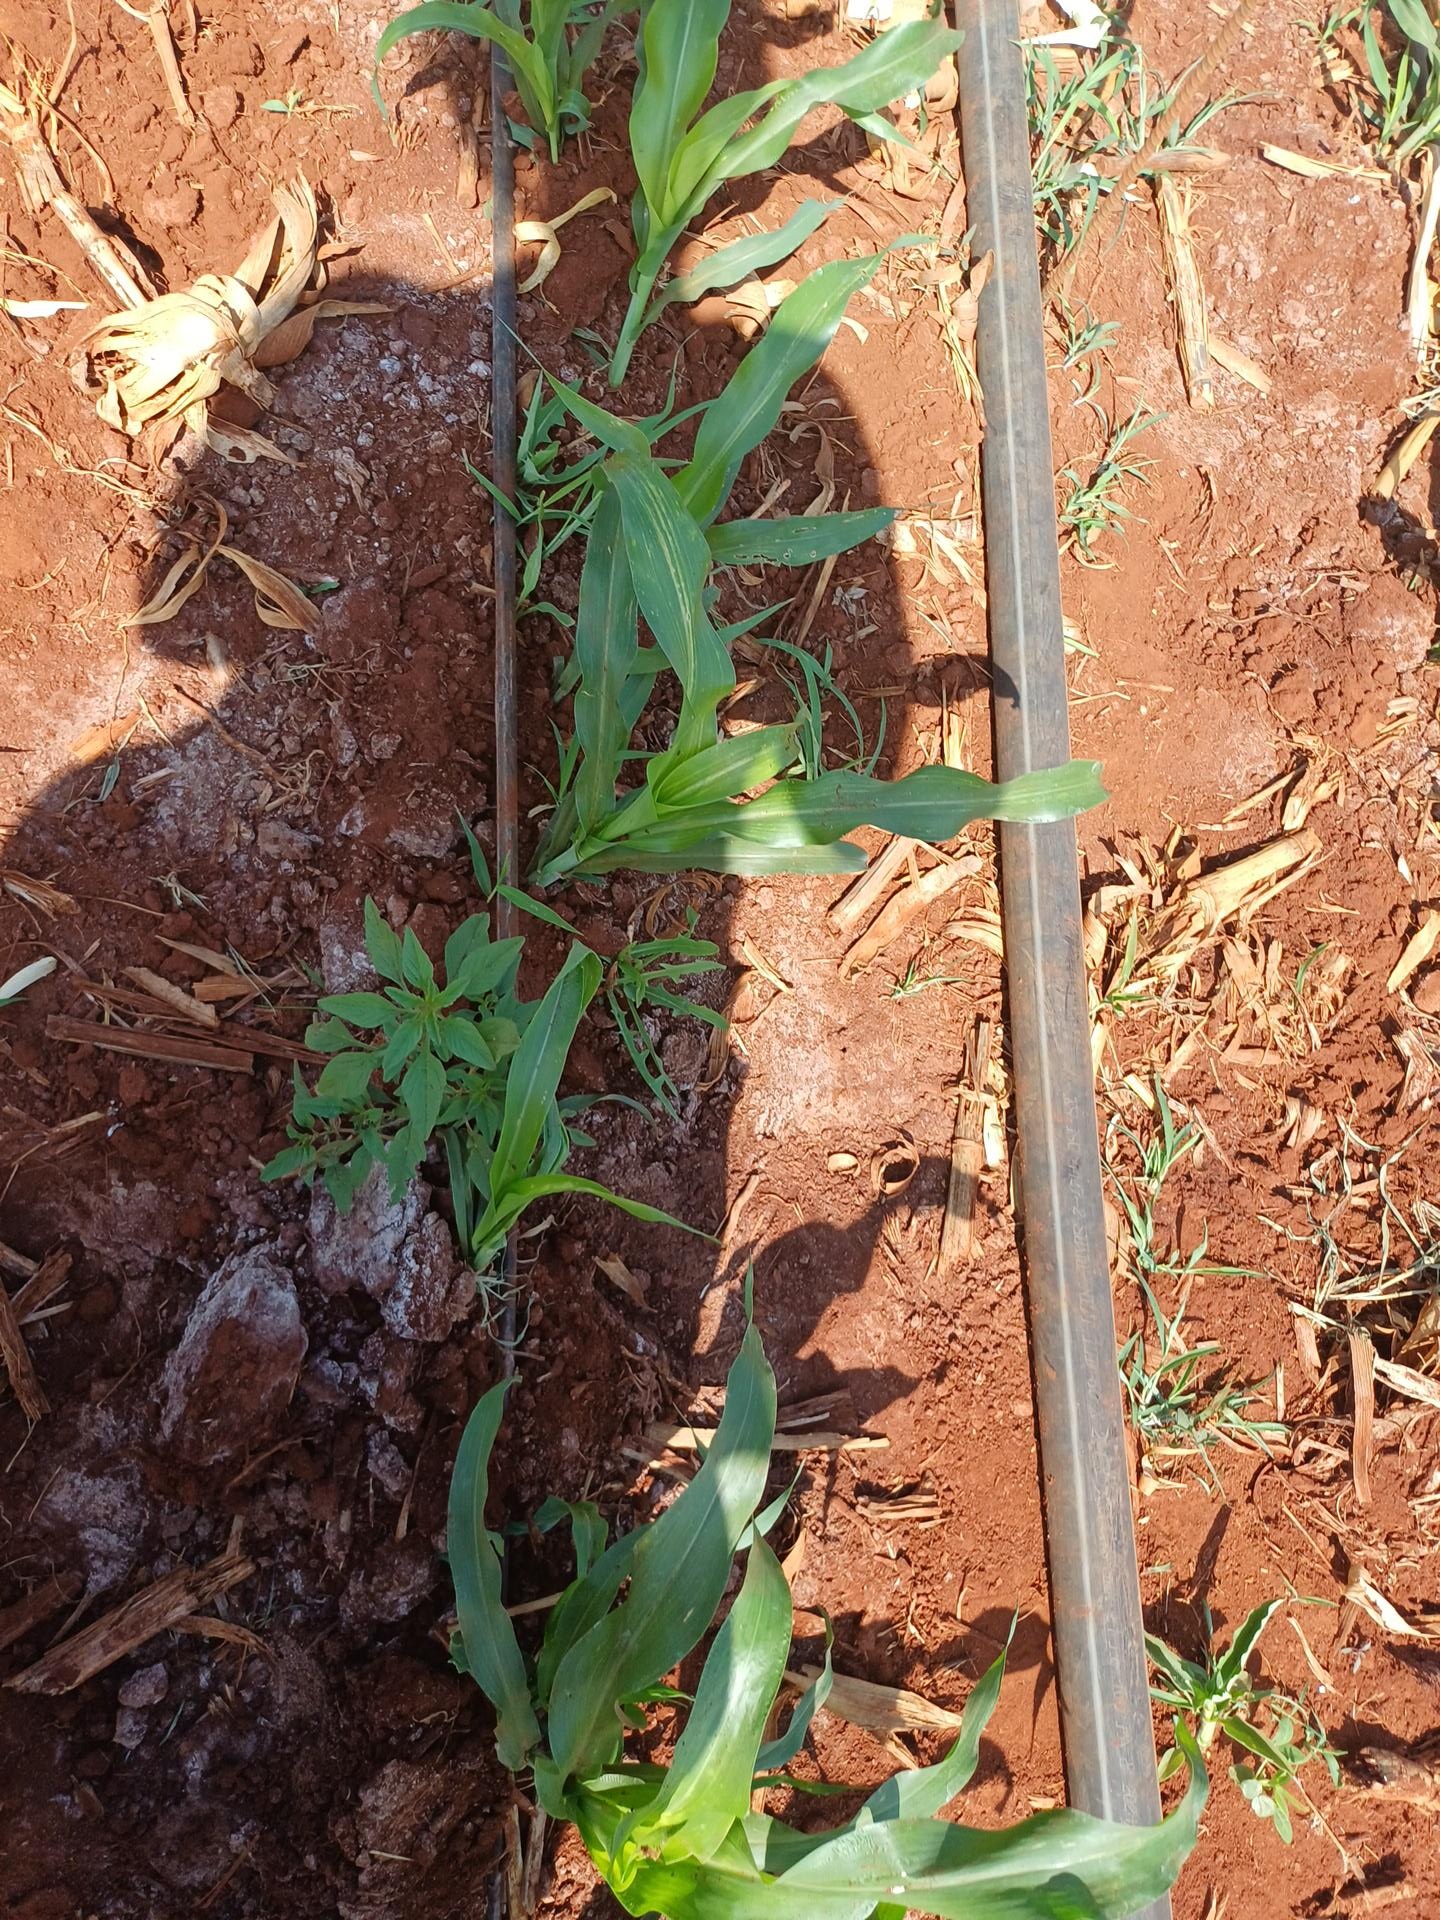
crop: sorghum
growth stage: vegetative
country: Kenya
